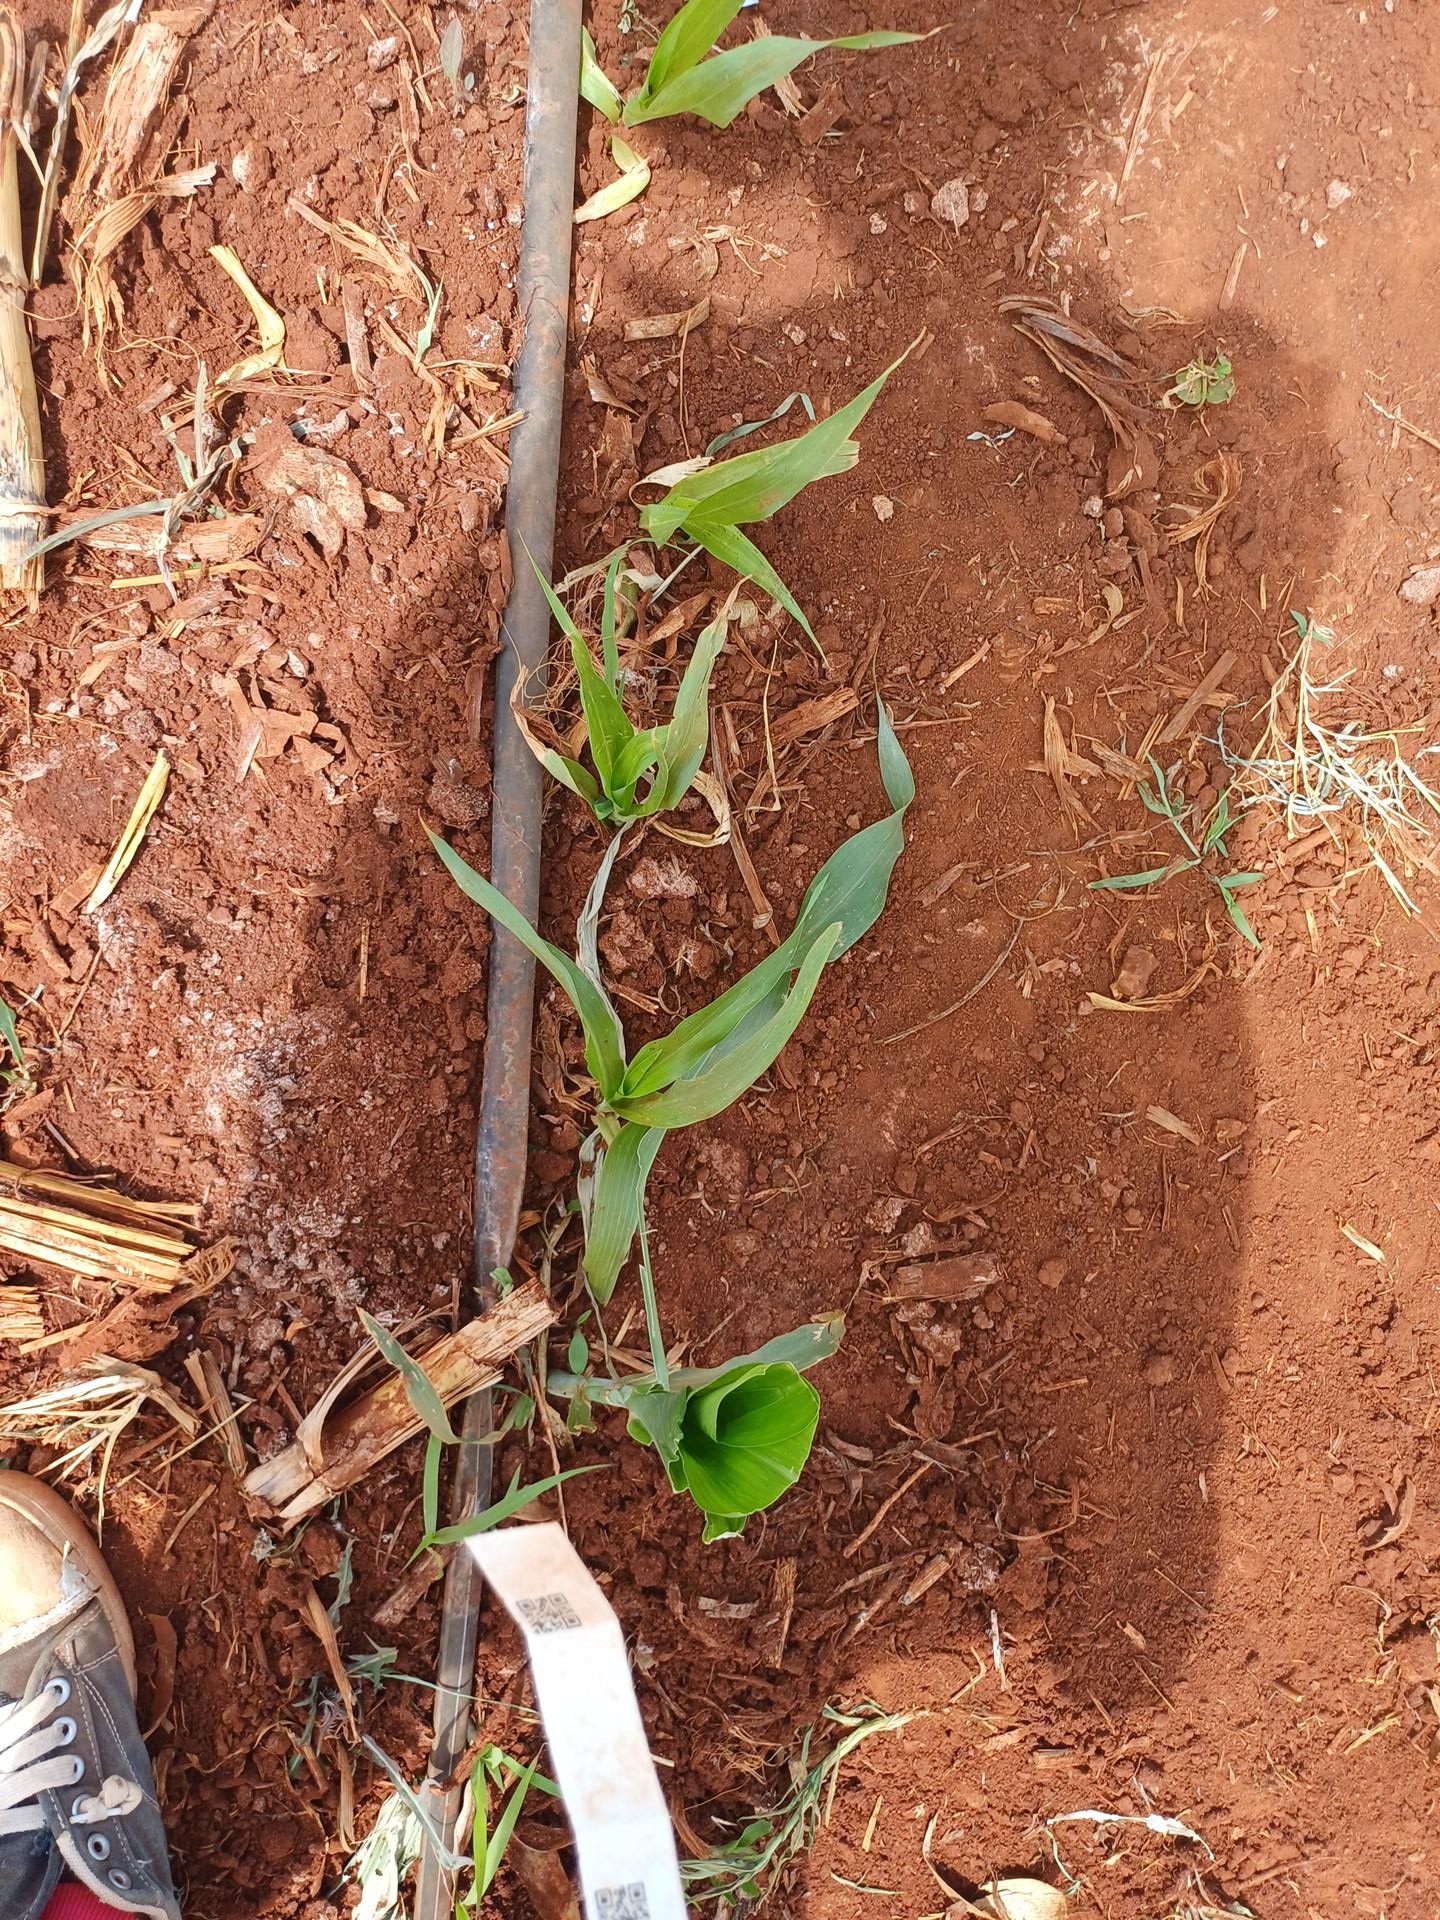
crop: sorghum
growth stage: vegetative
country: Kenya
